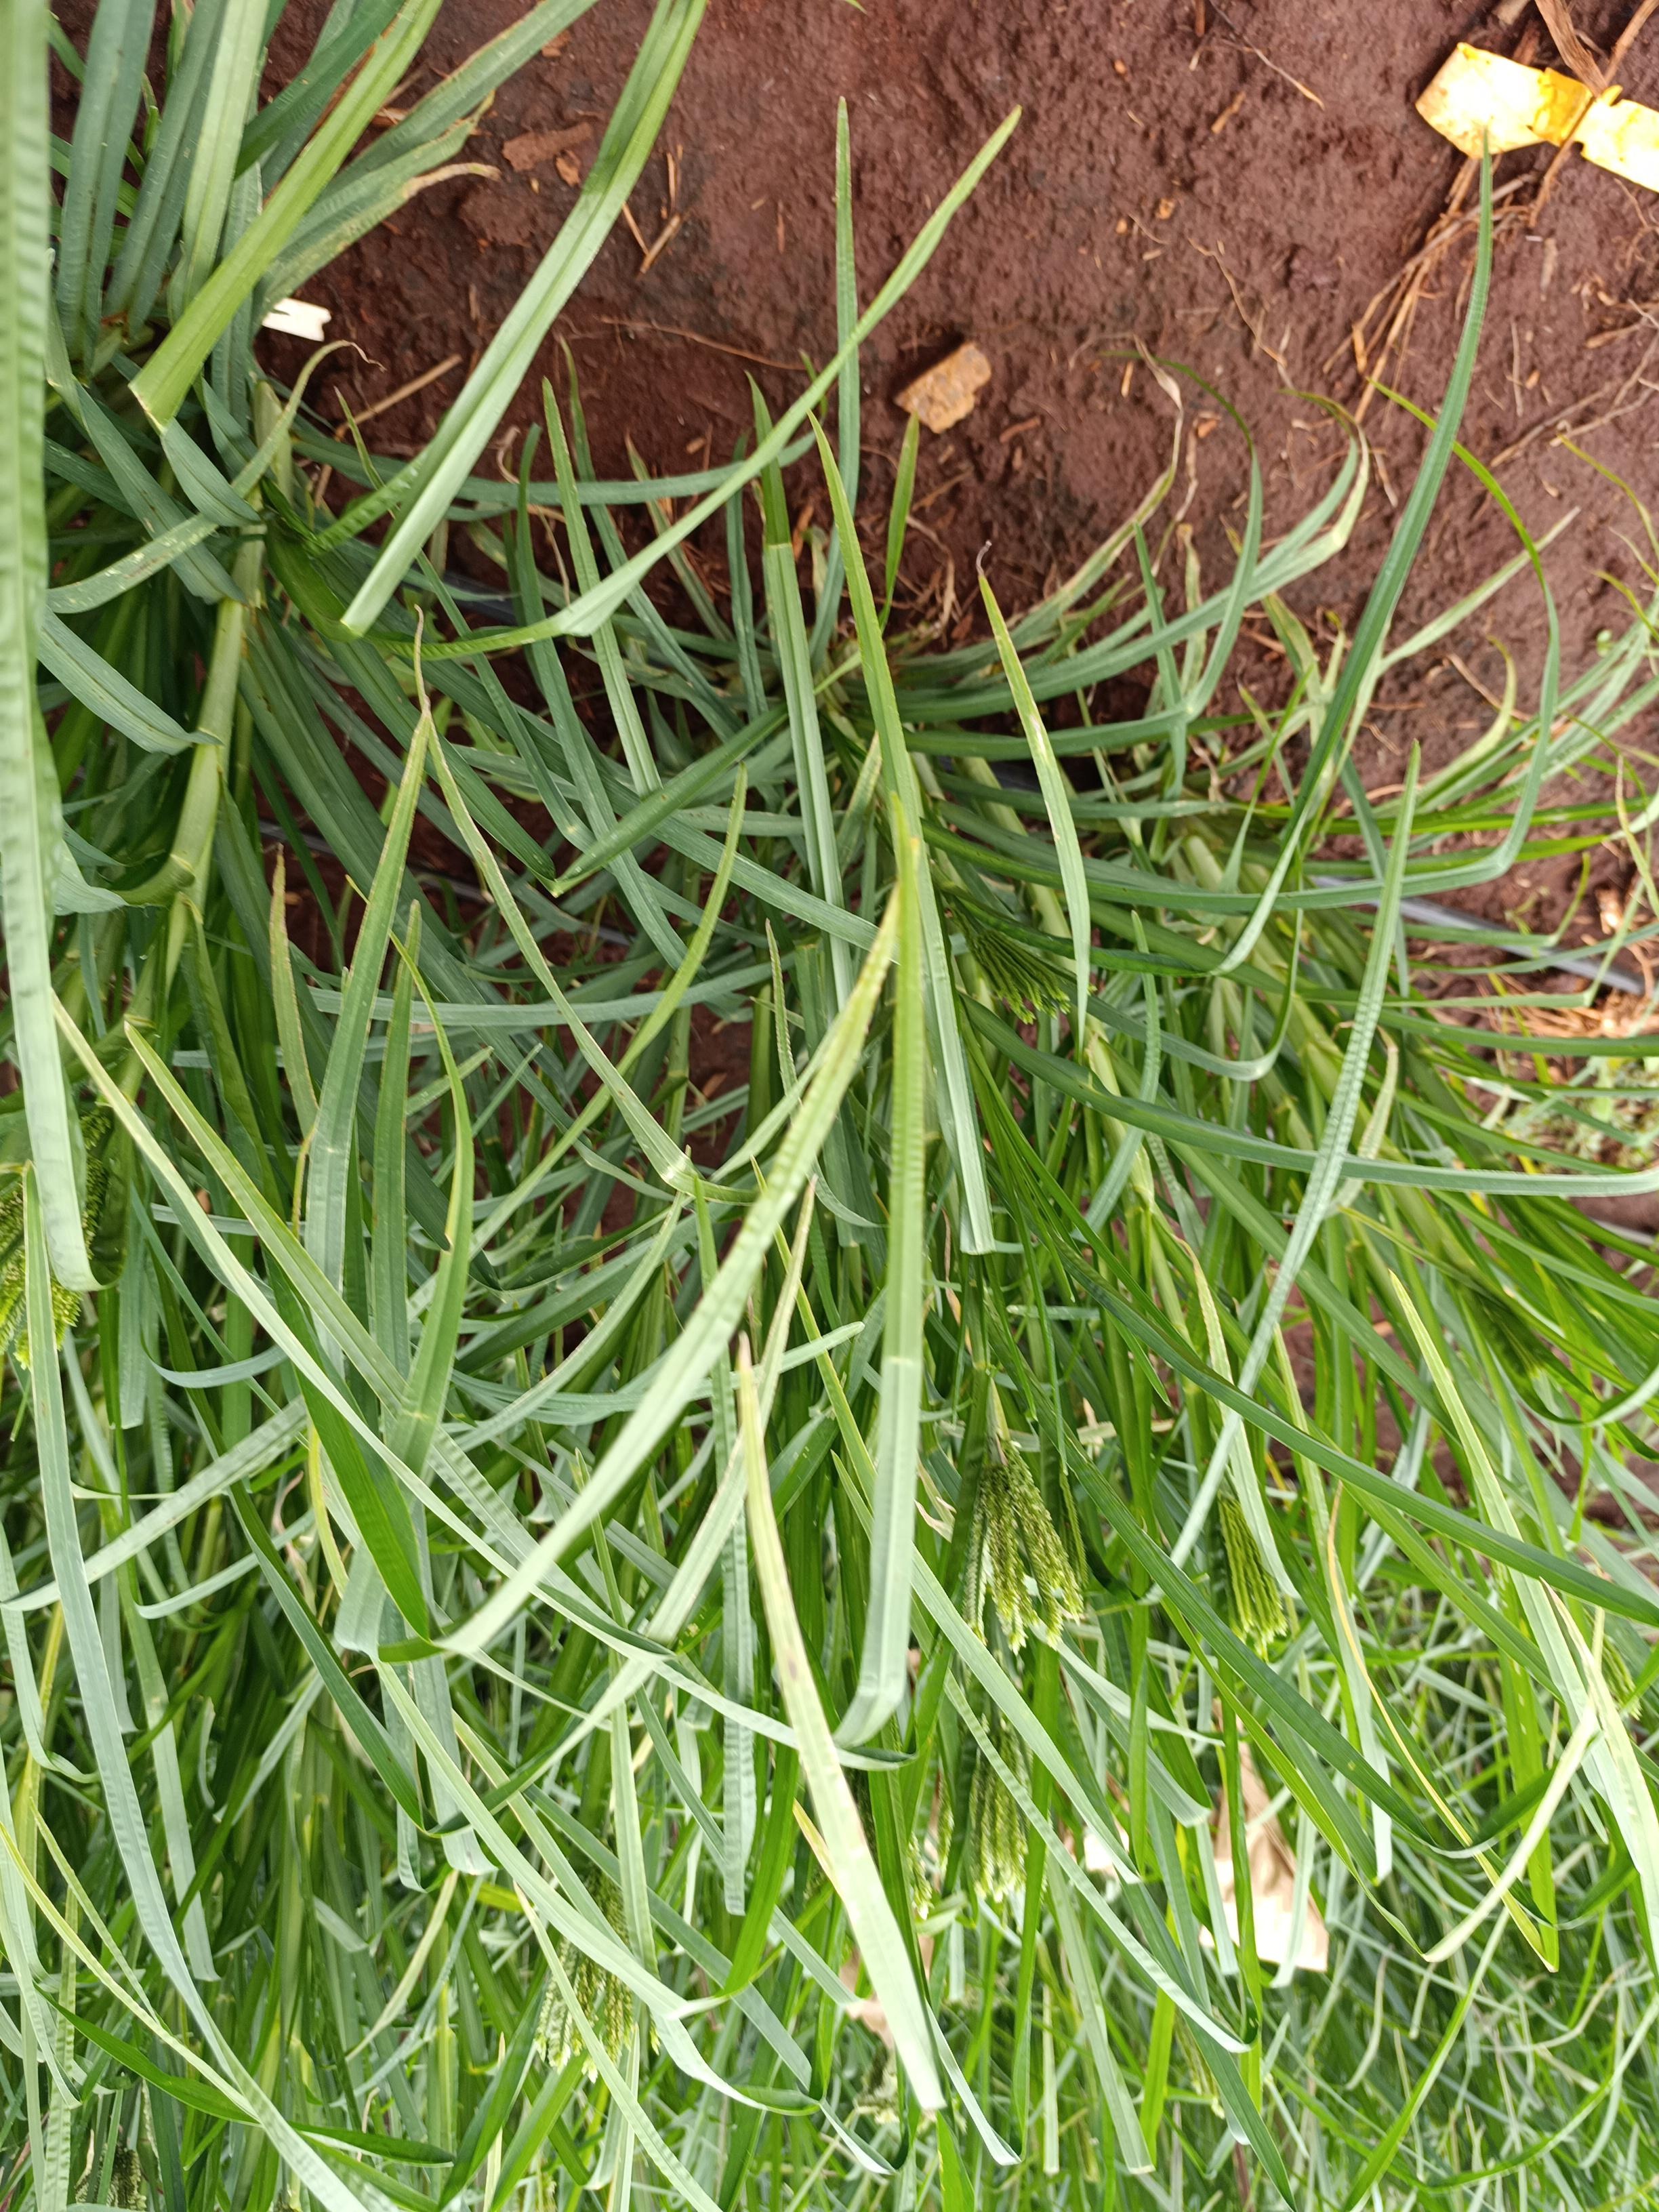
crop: finger millet
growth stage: flowering
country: Kenya
